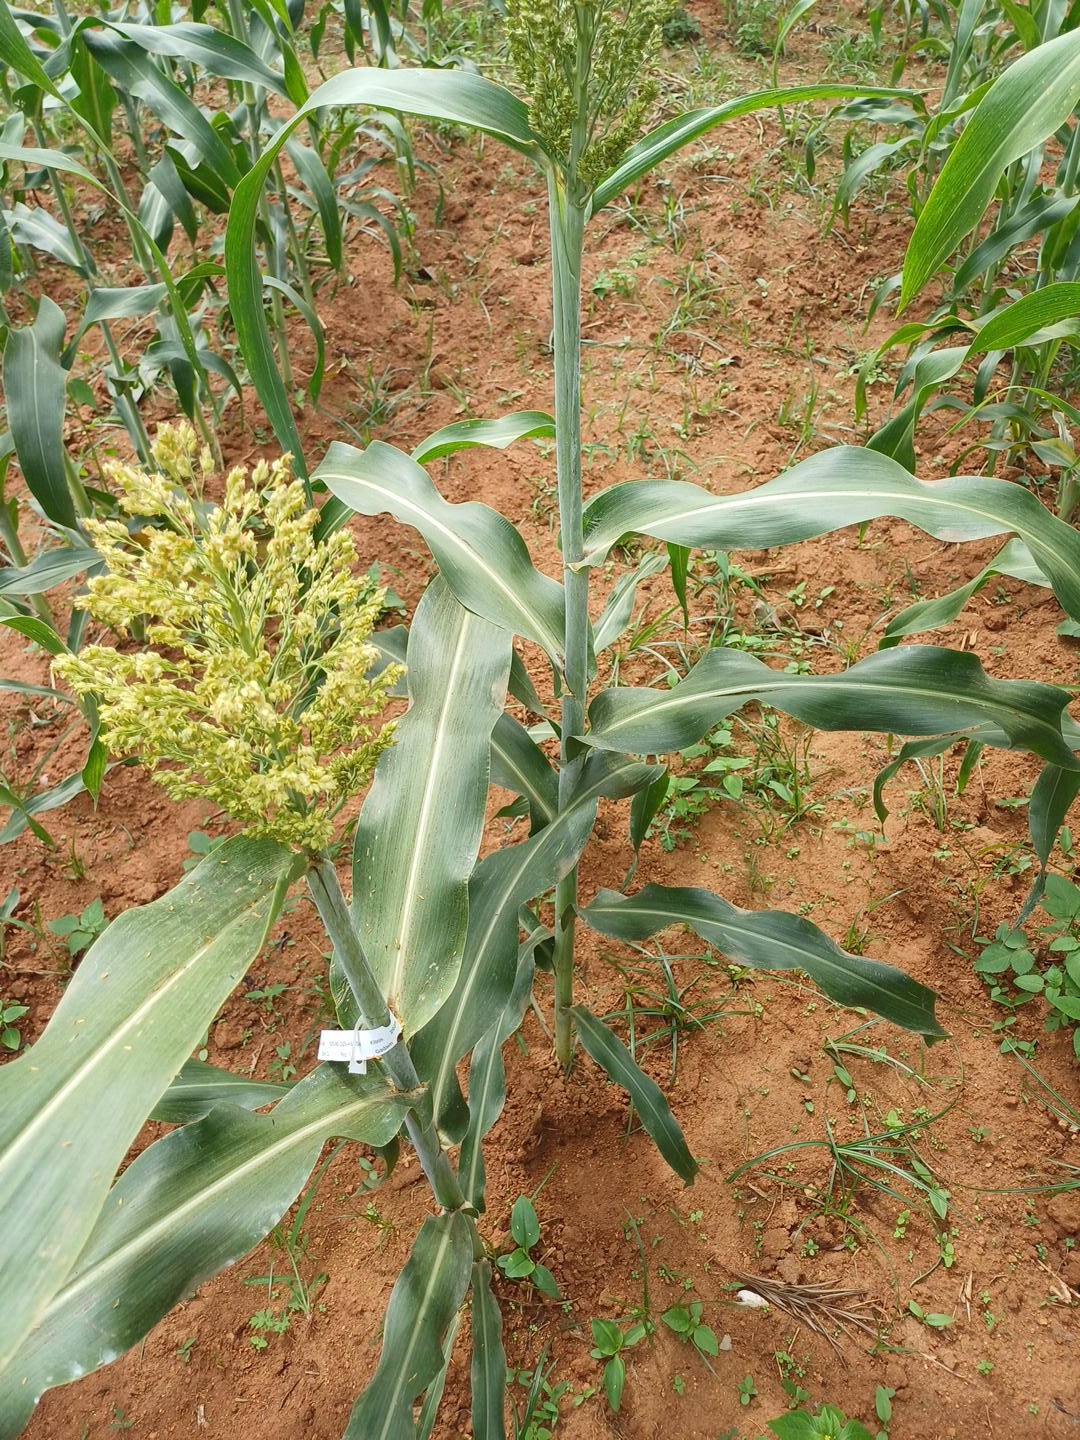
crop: sorghum
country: Kenya
